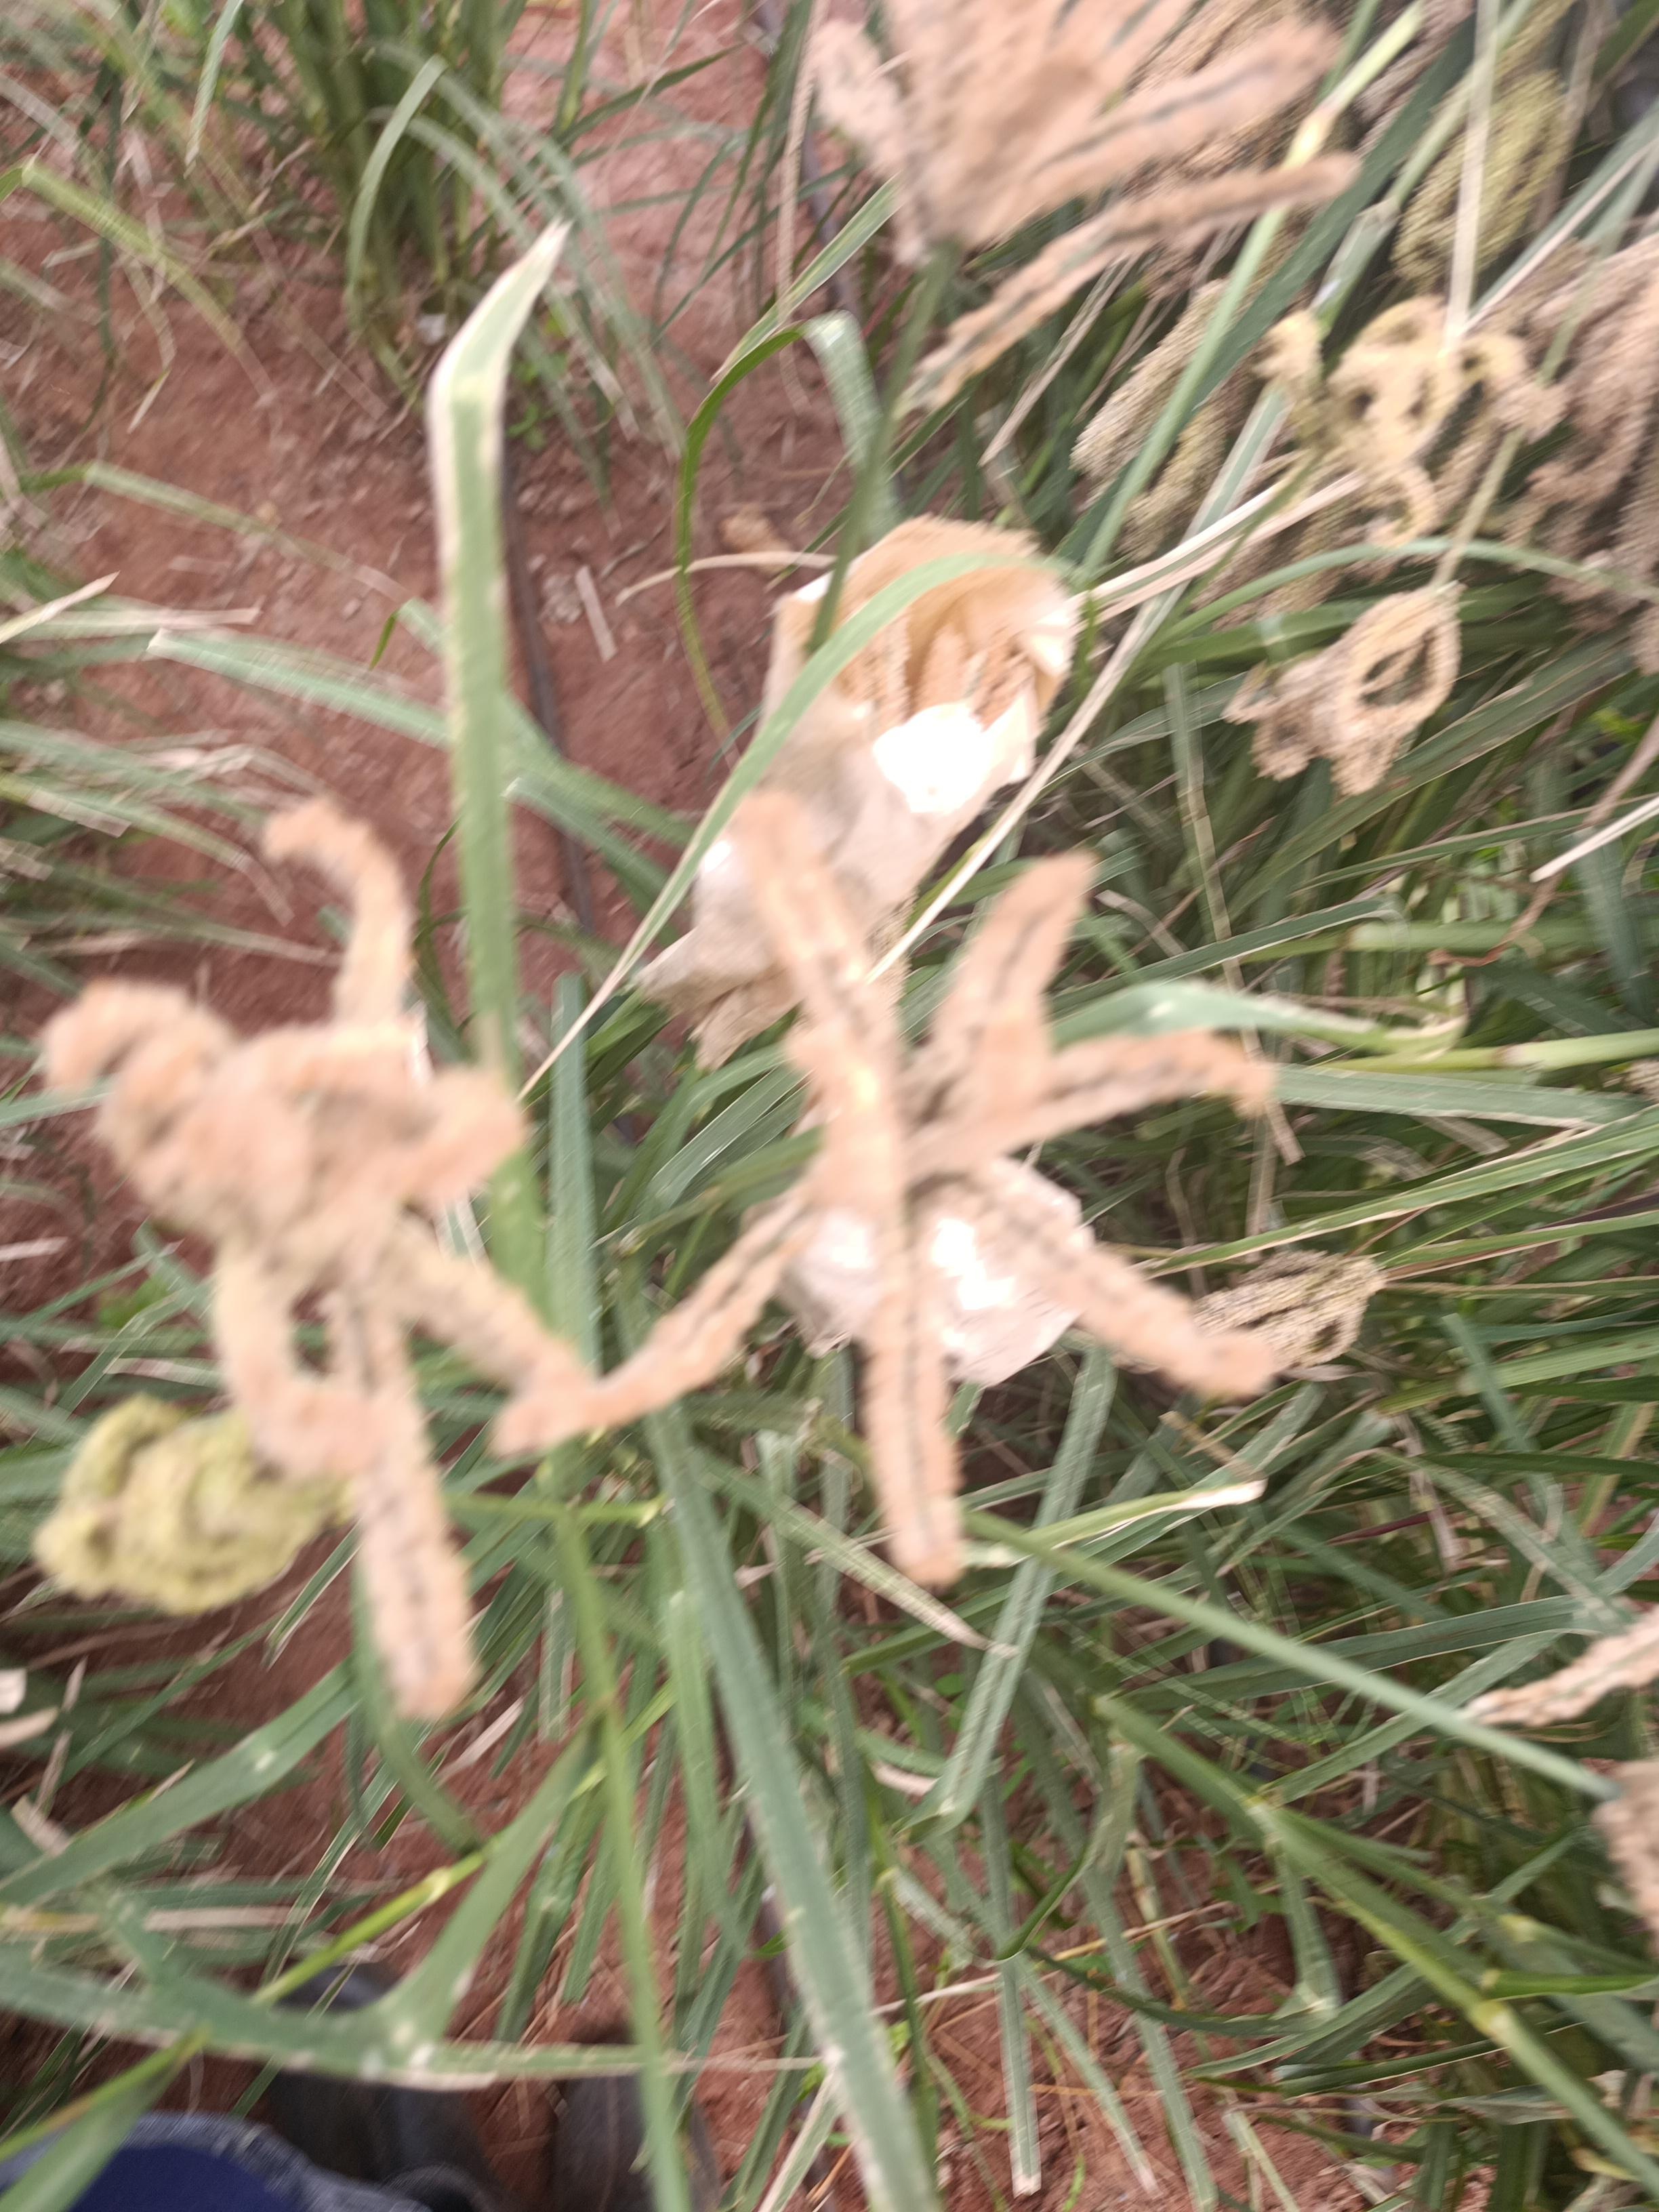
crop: finger millet
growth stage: filling grain
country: Kenya
